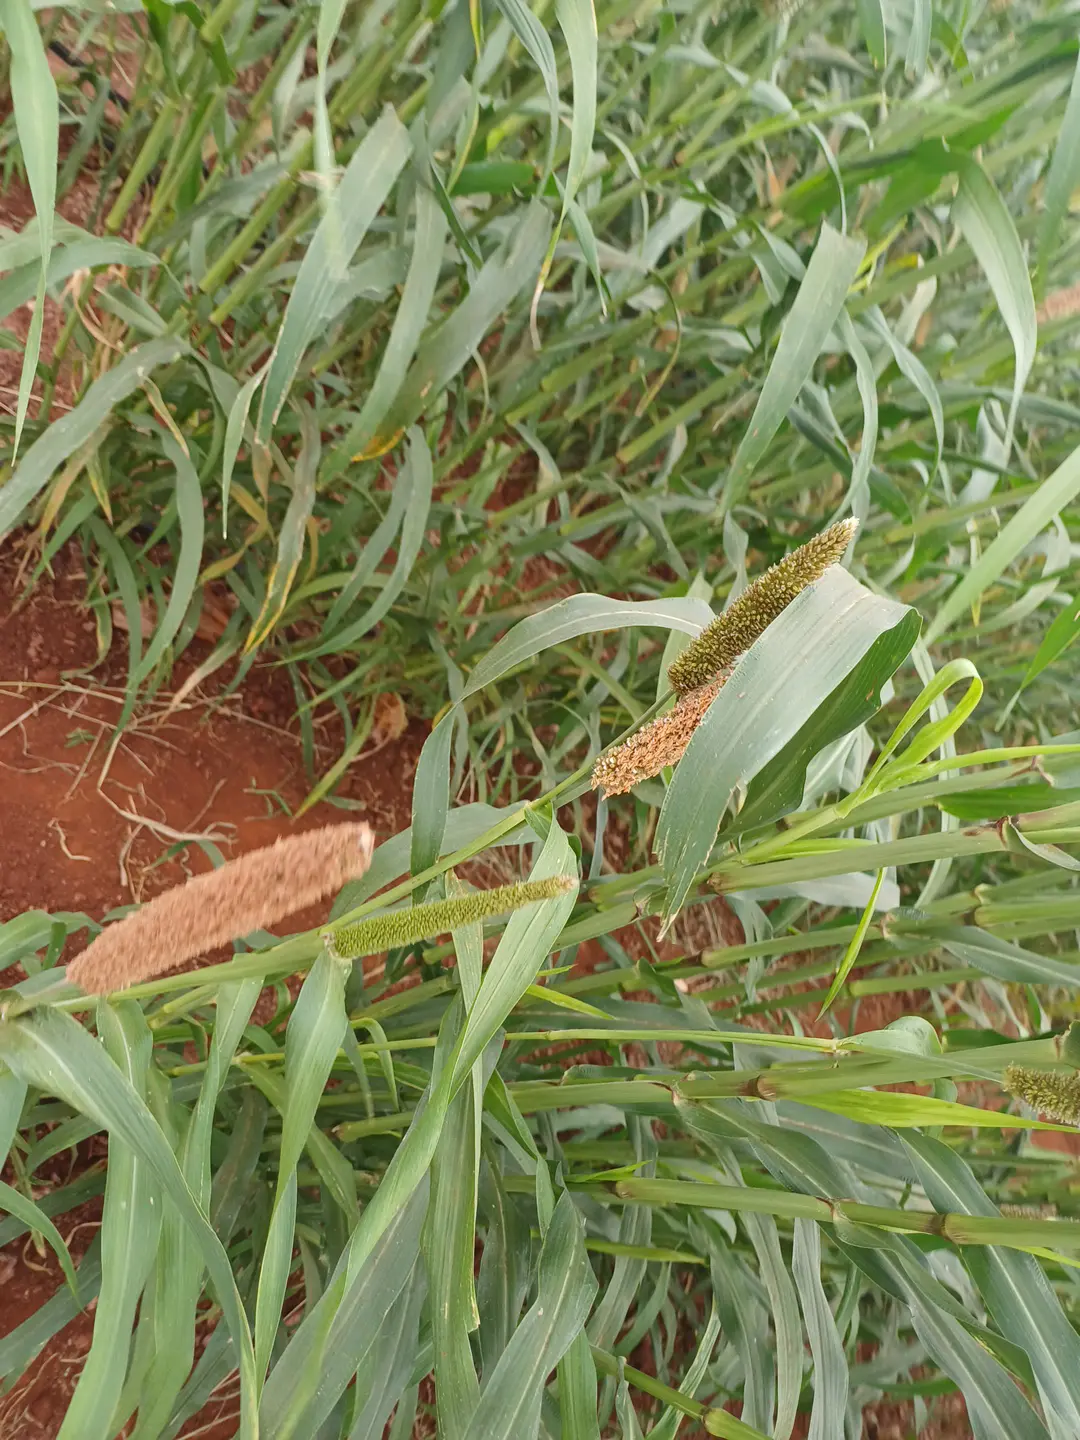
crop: pearl millet
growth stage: filling grain
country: Kenya
